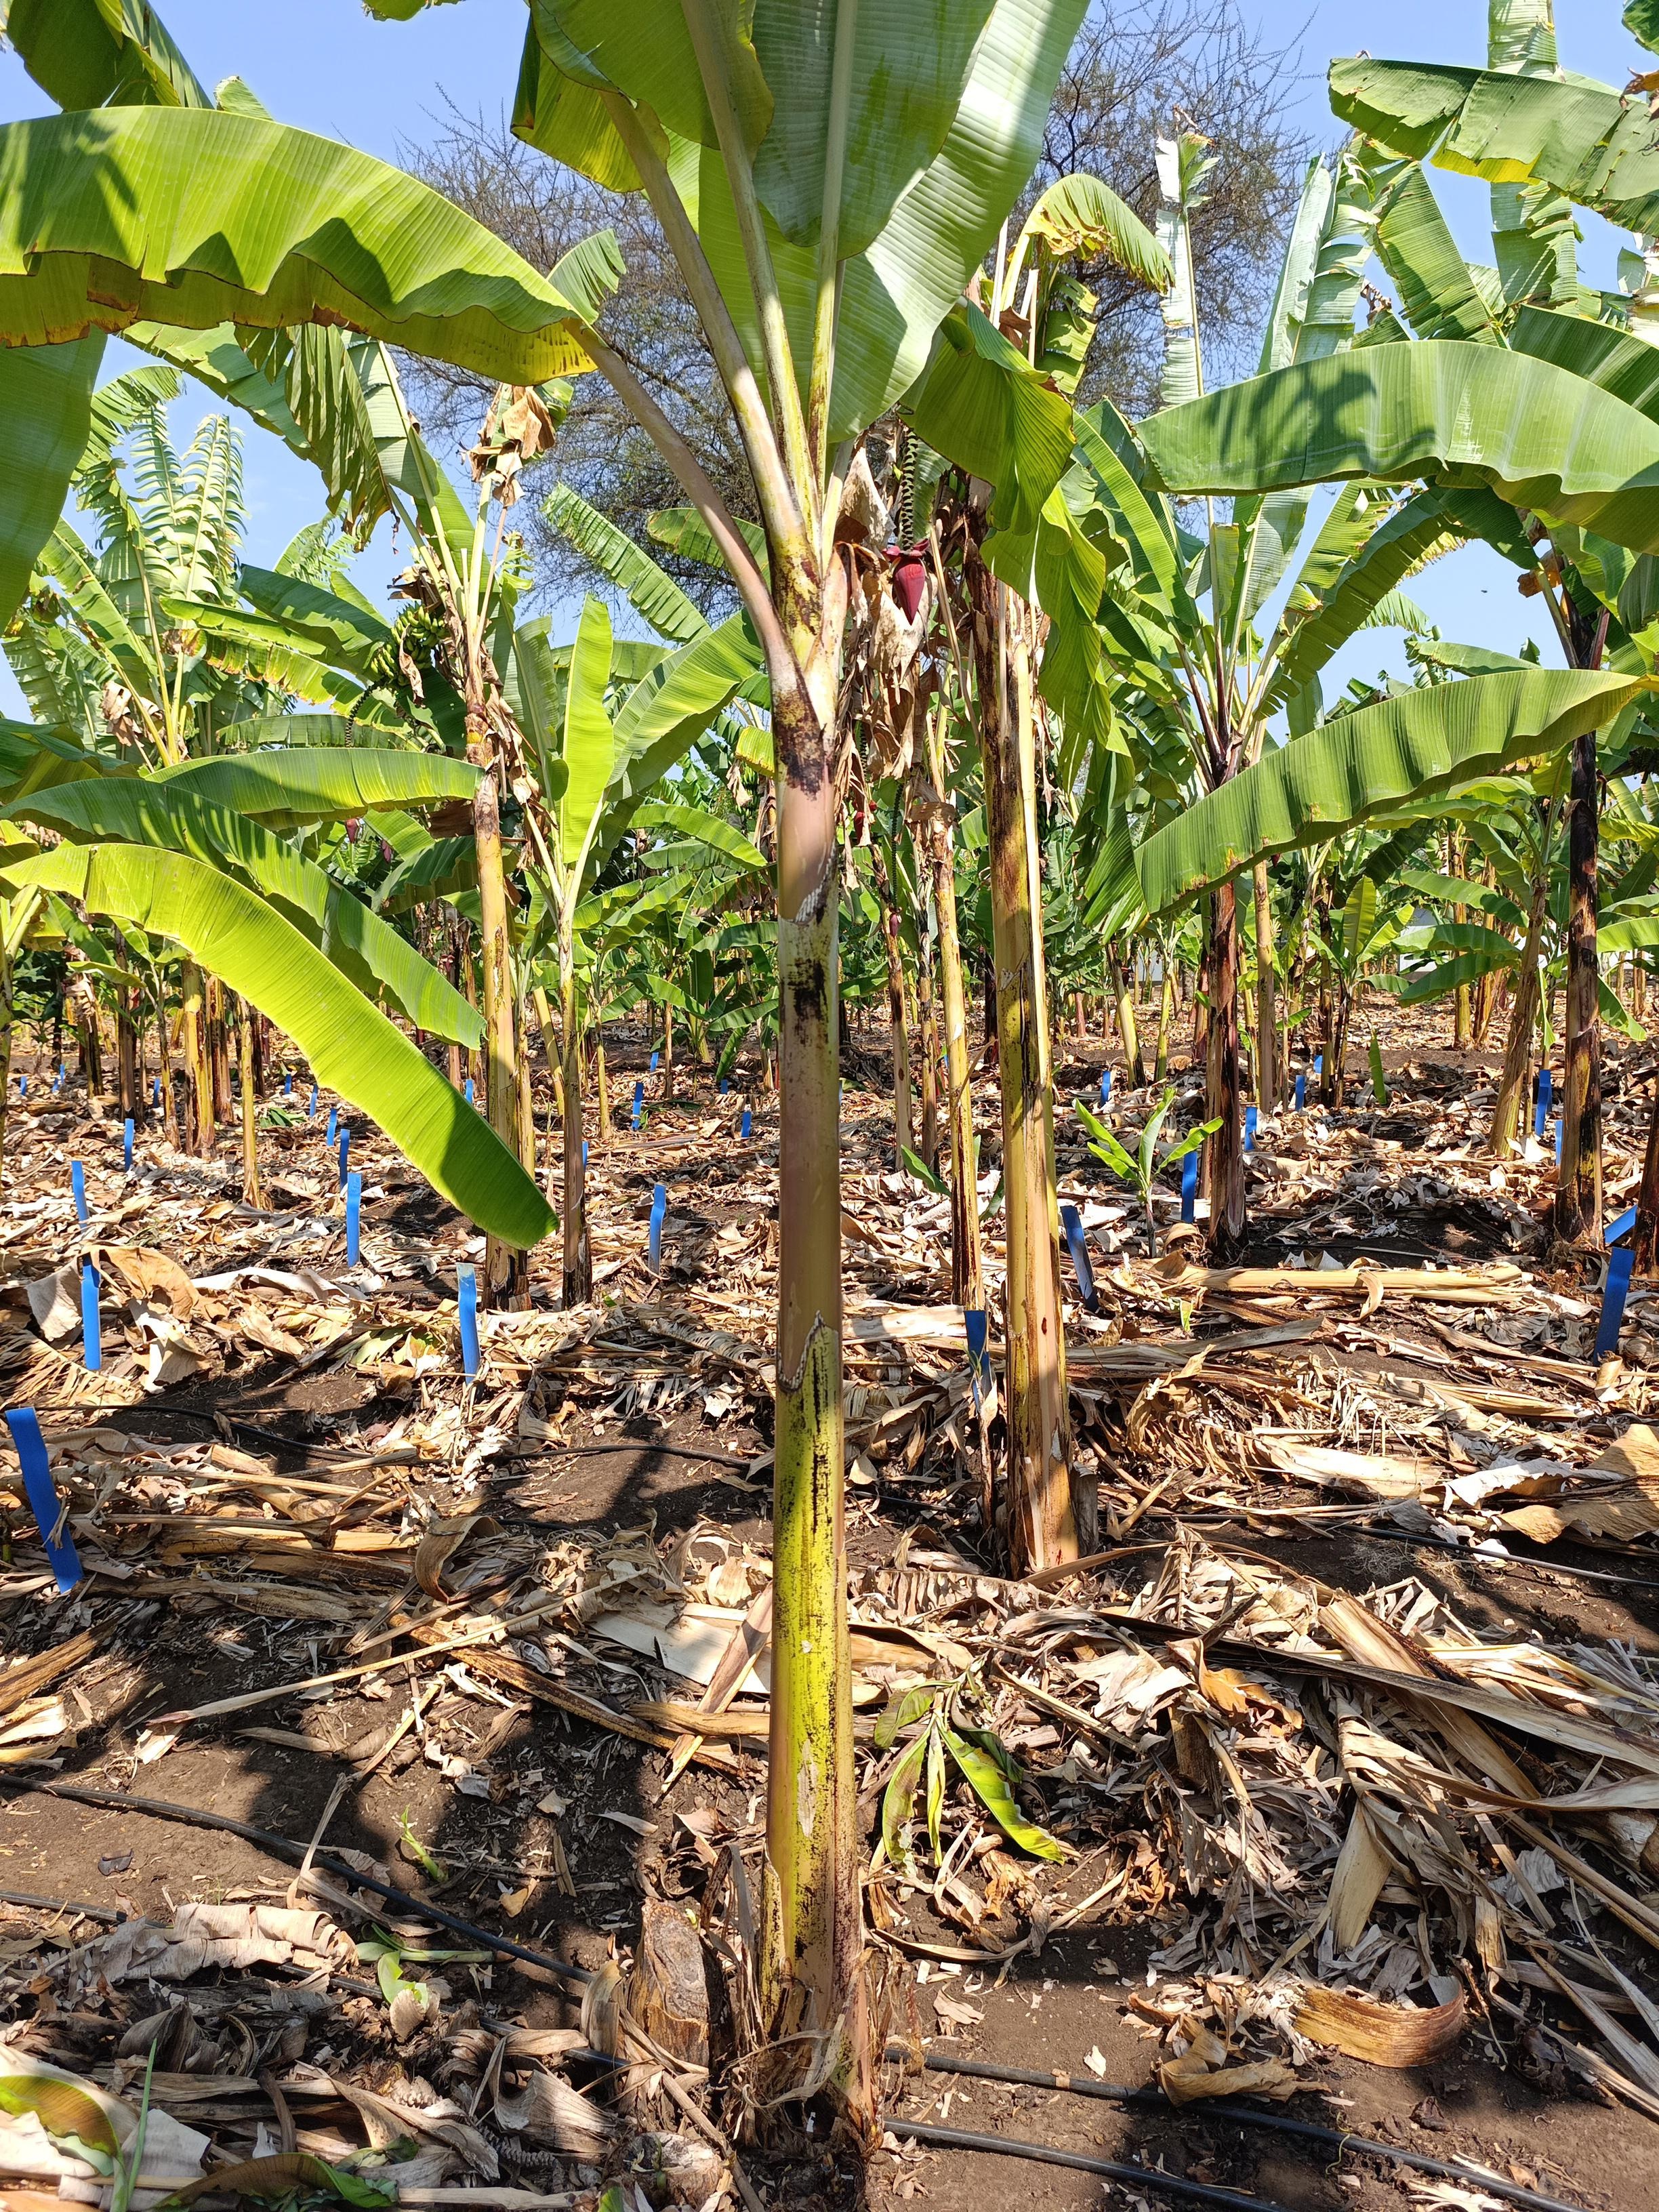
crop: banana
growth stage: vegetative
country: Tanzania
